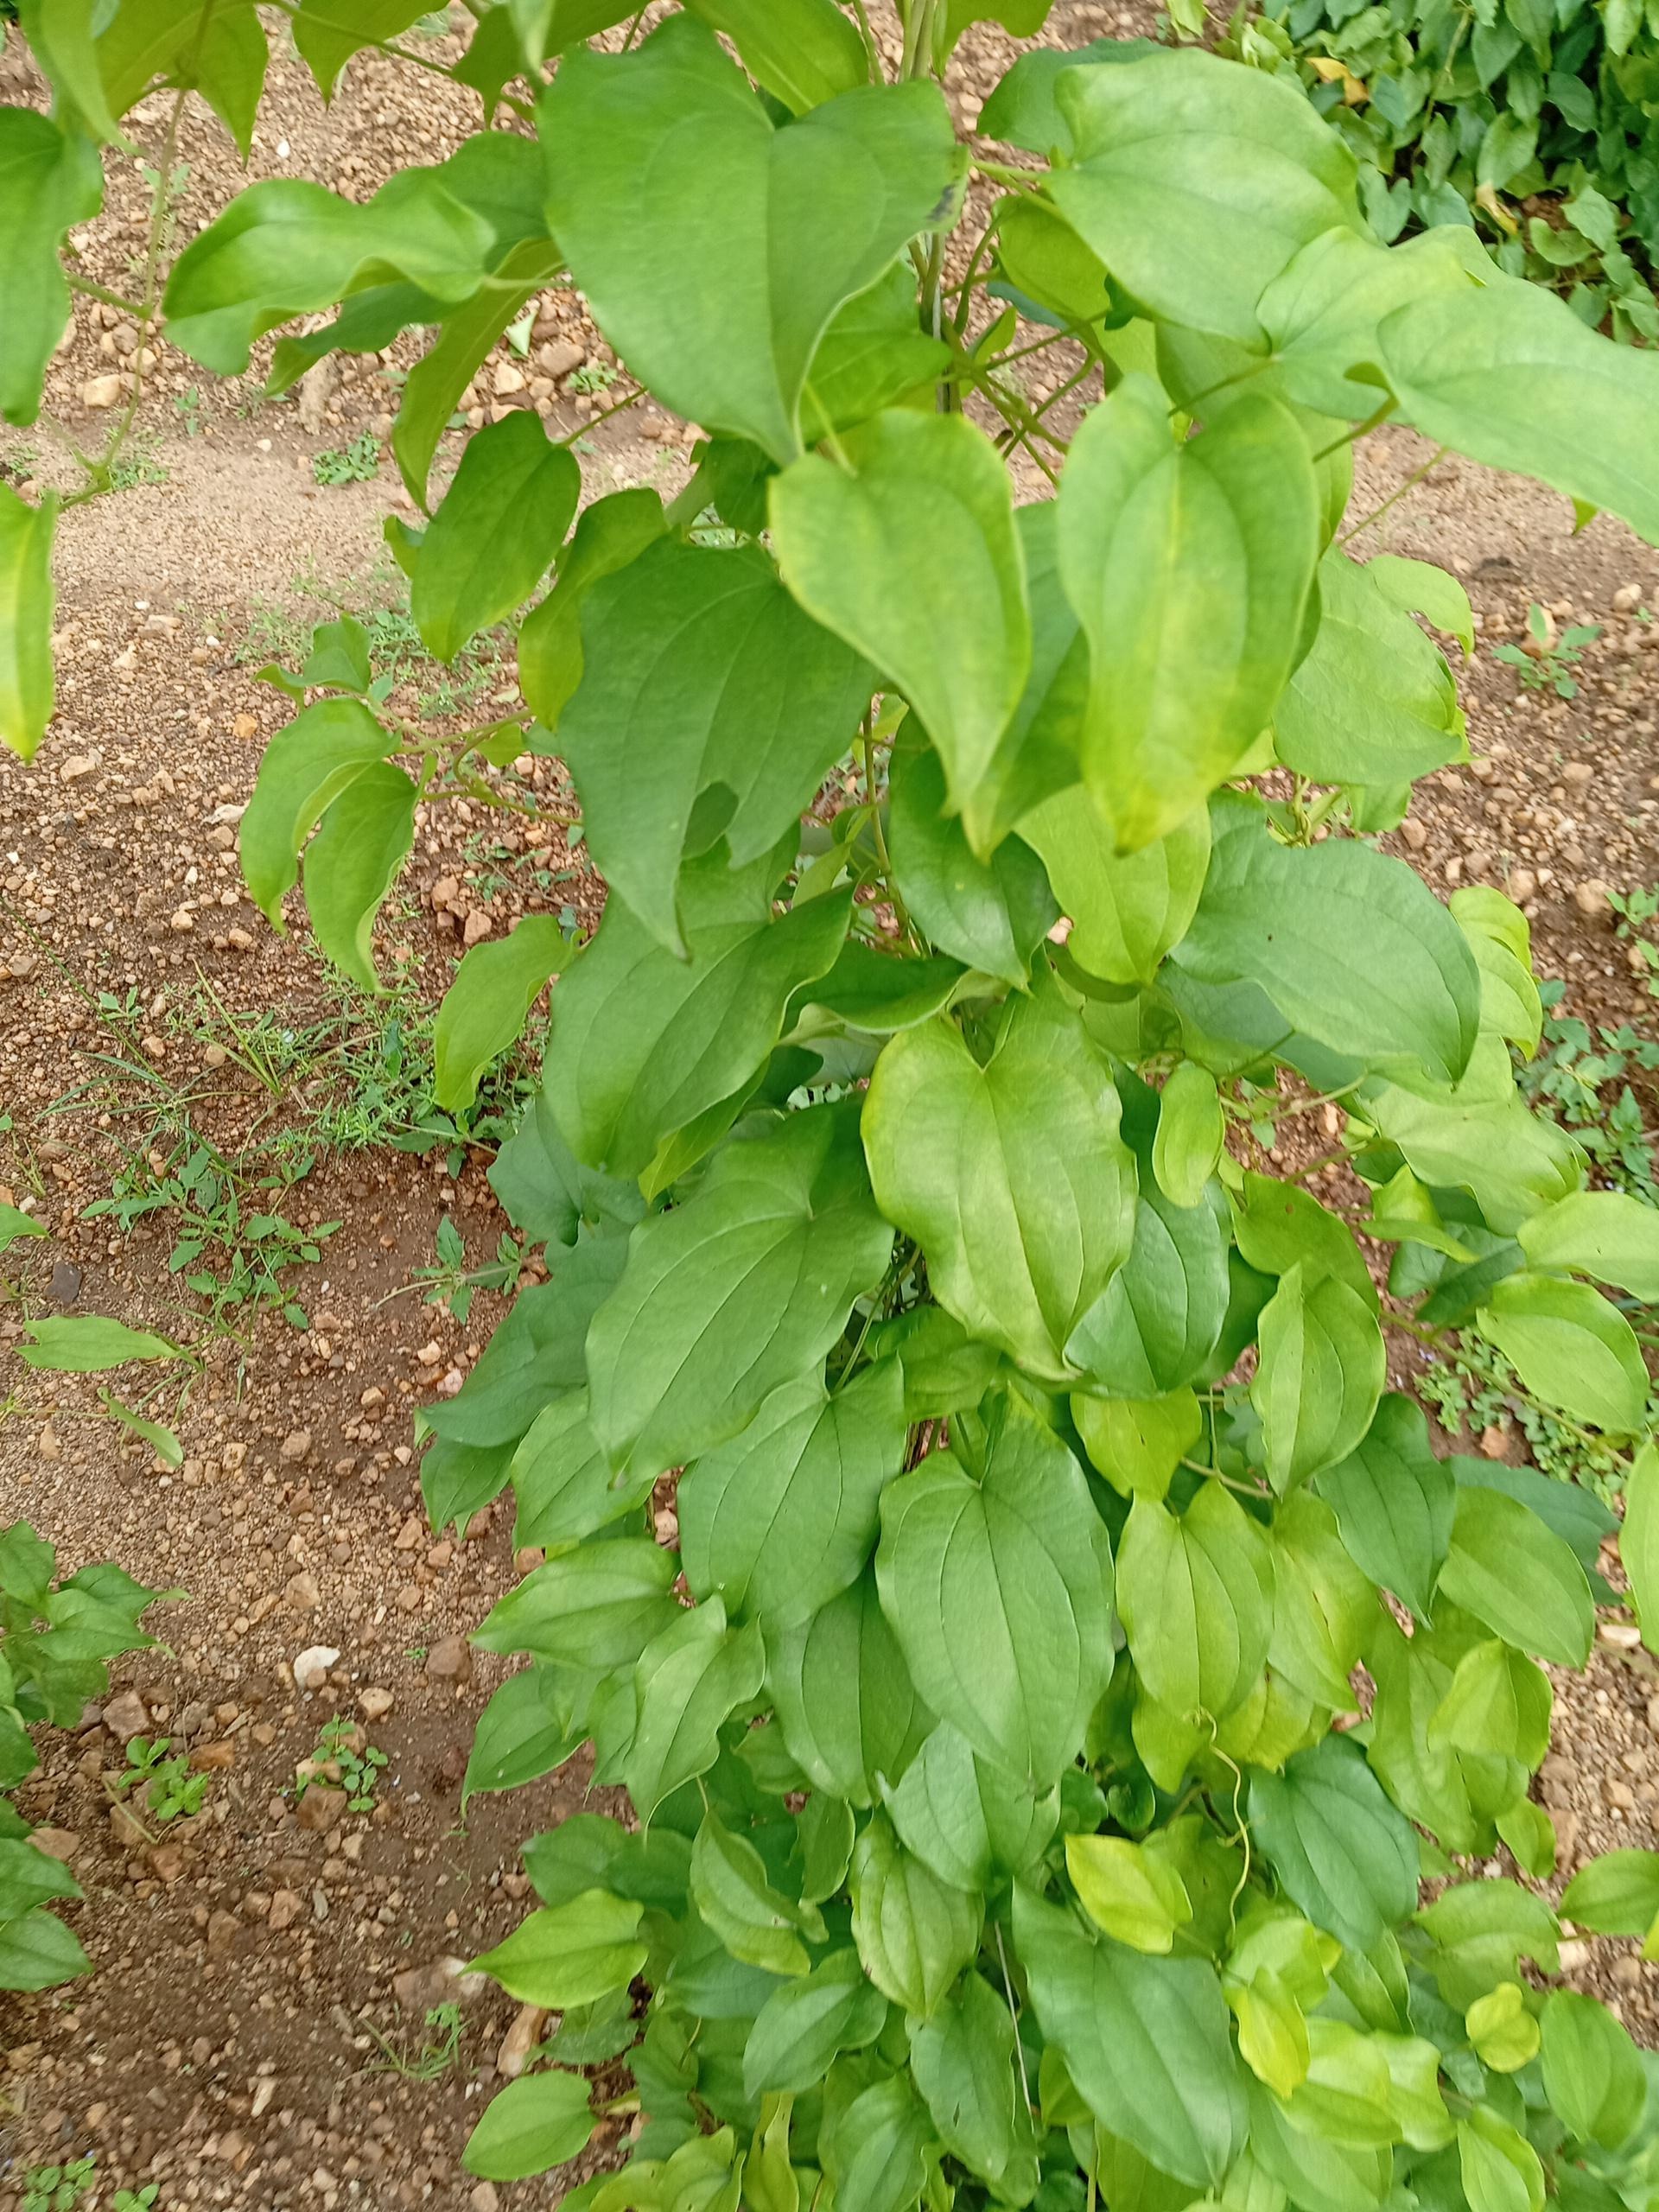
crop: yam
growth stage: vegetative
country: Nigeria
